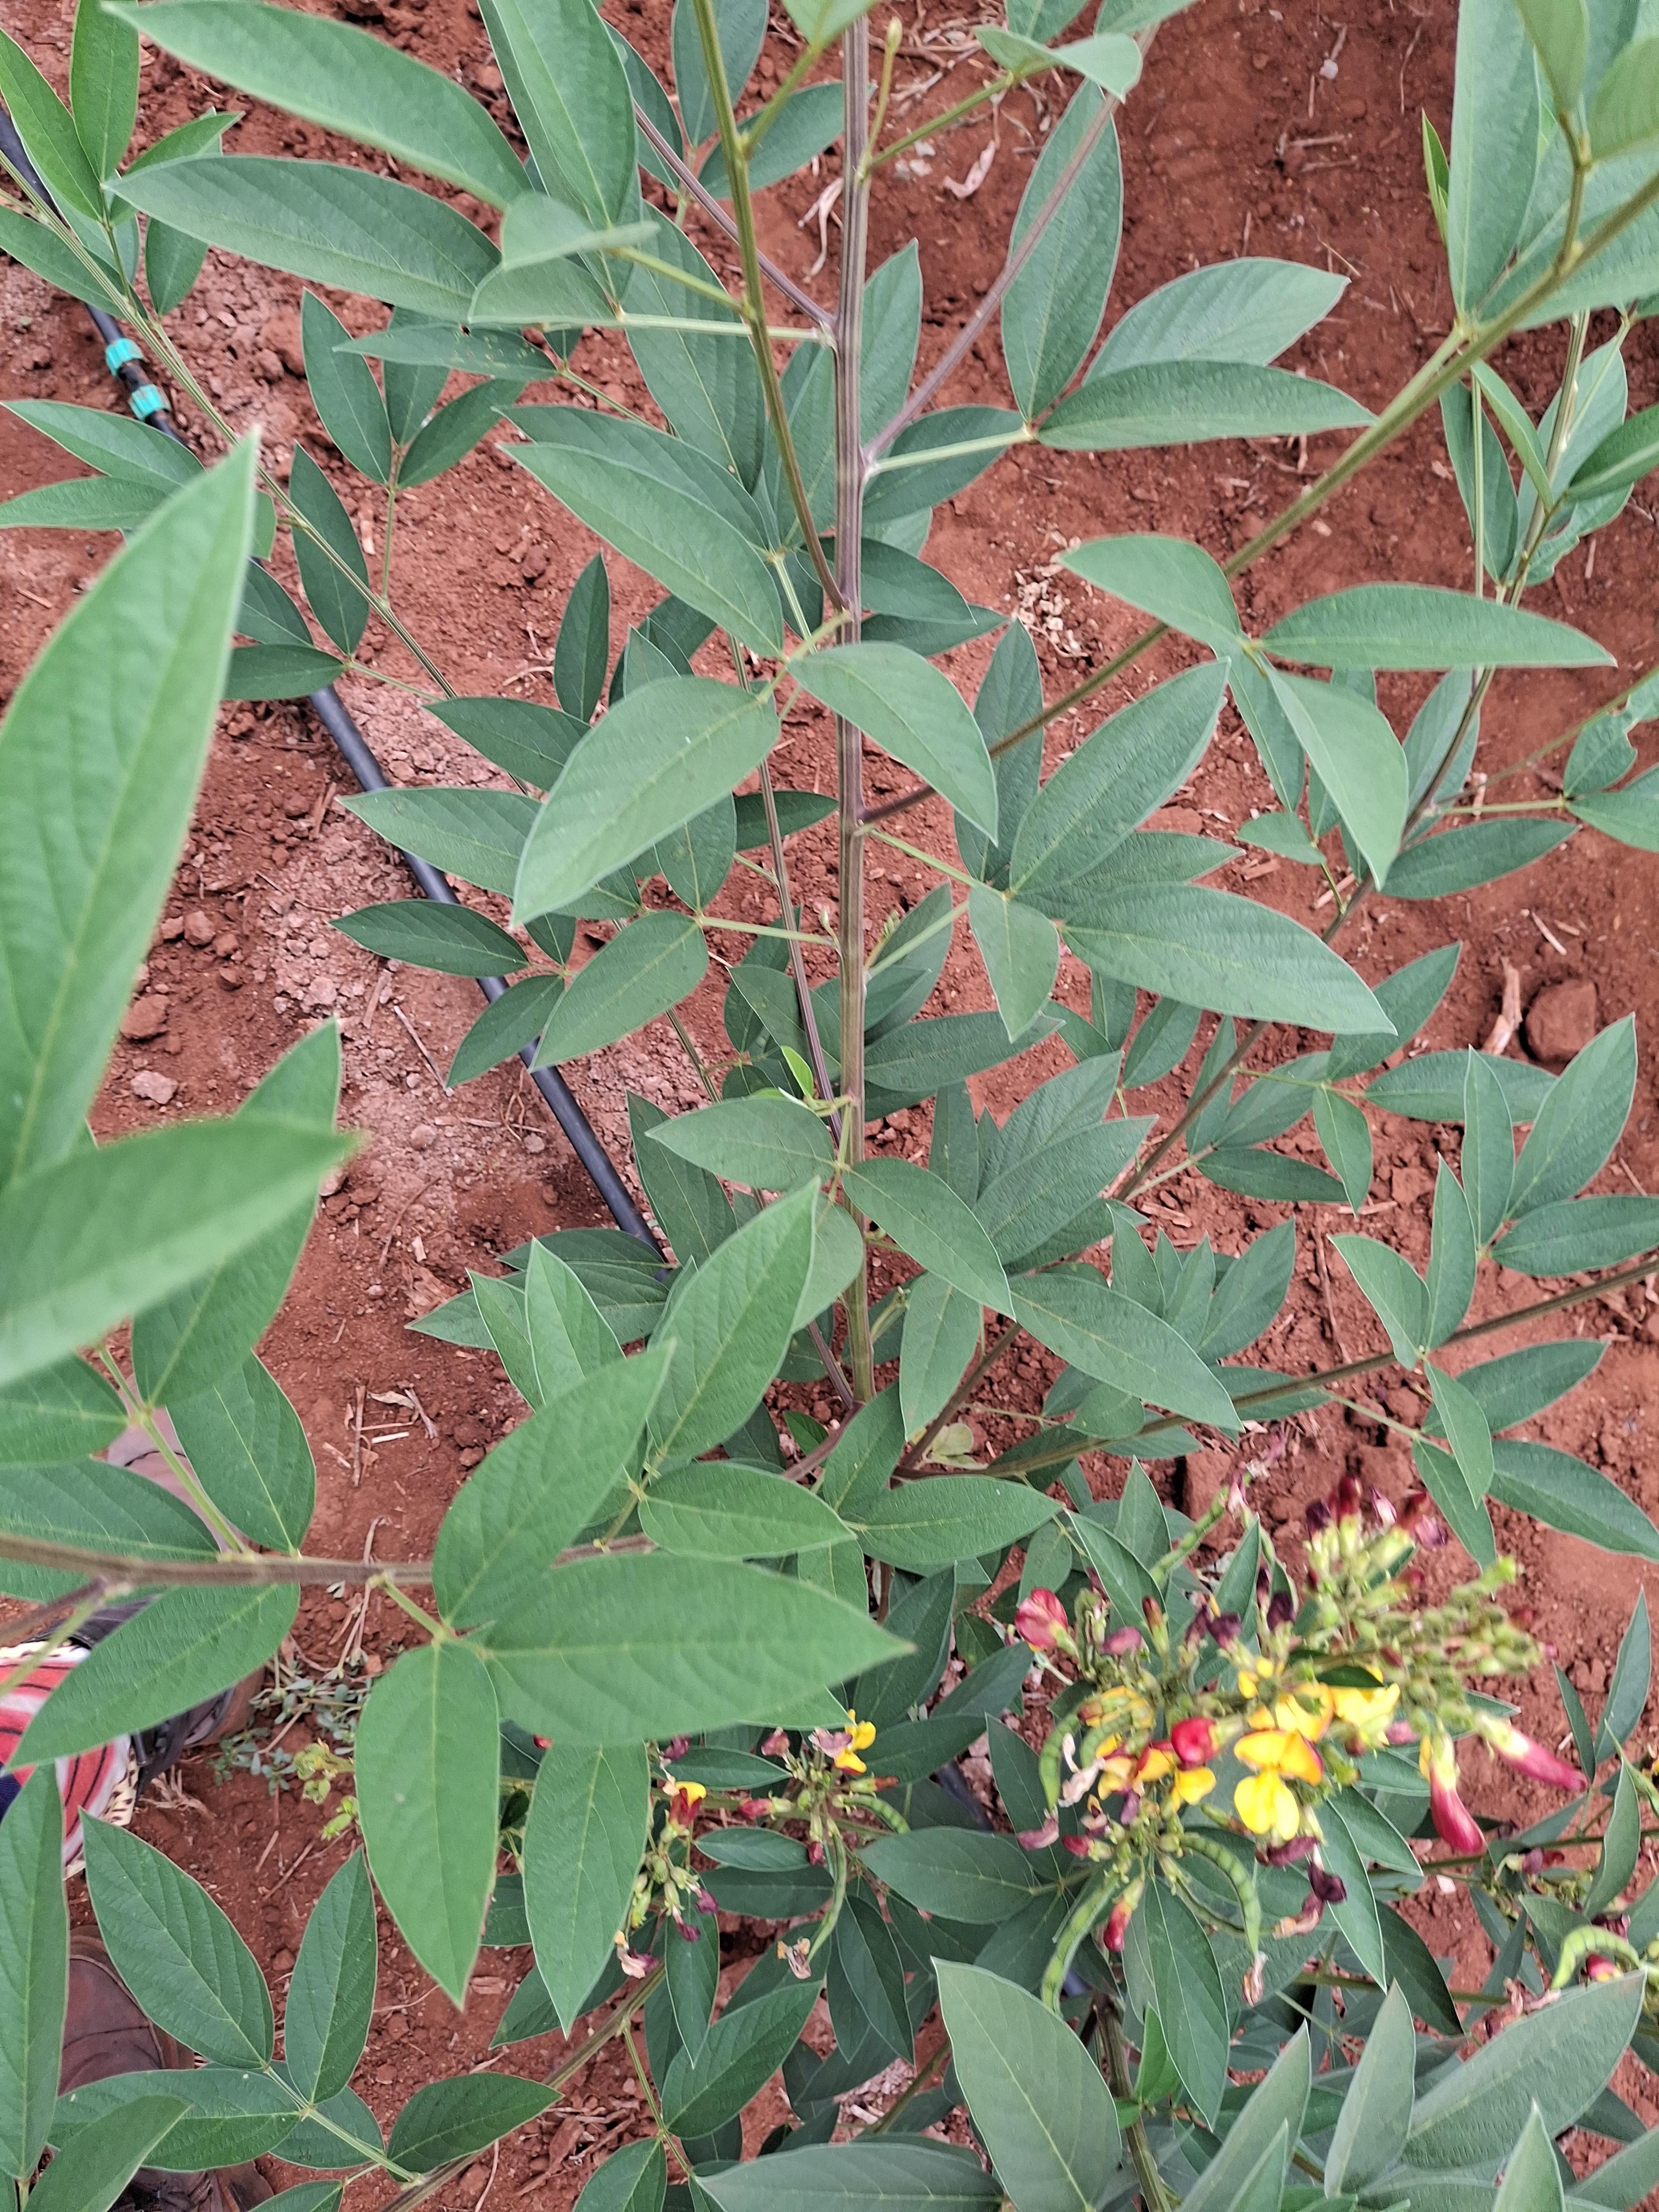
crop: pigeonpea
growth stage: flowering
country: Kenya
